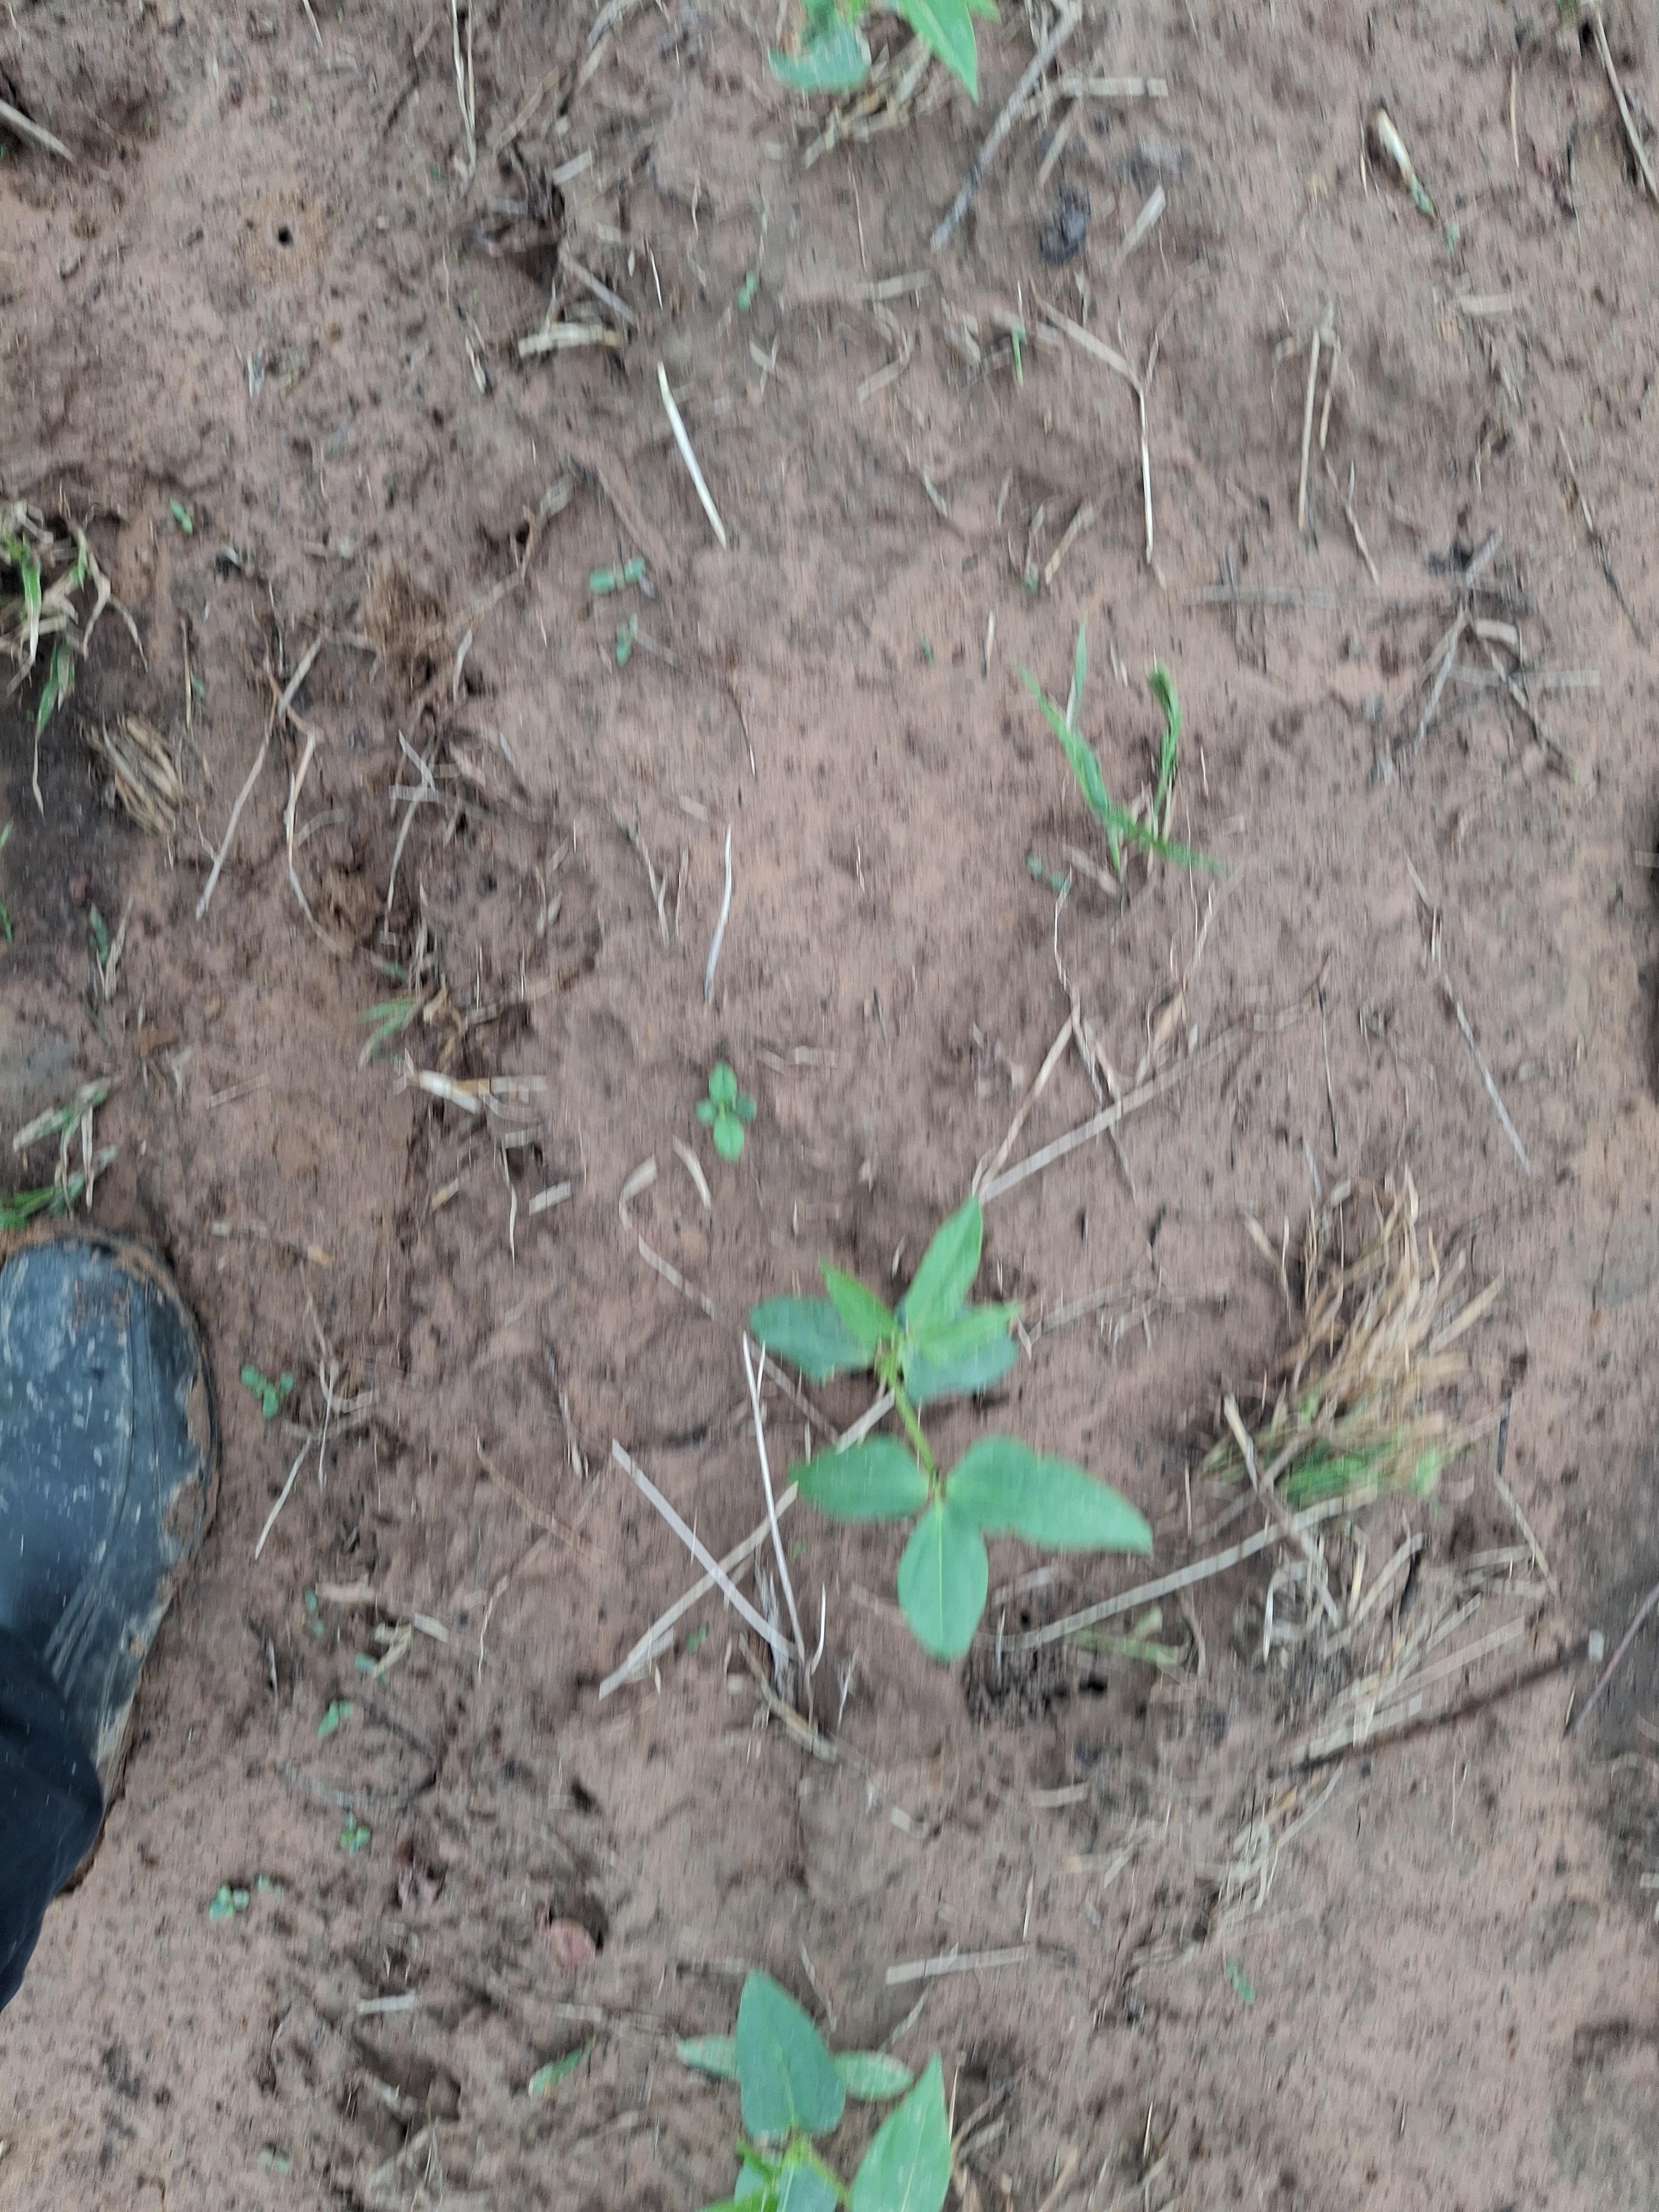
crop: cowpea
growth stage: emergence
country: Nigeria
